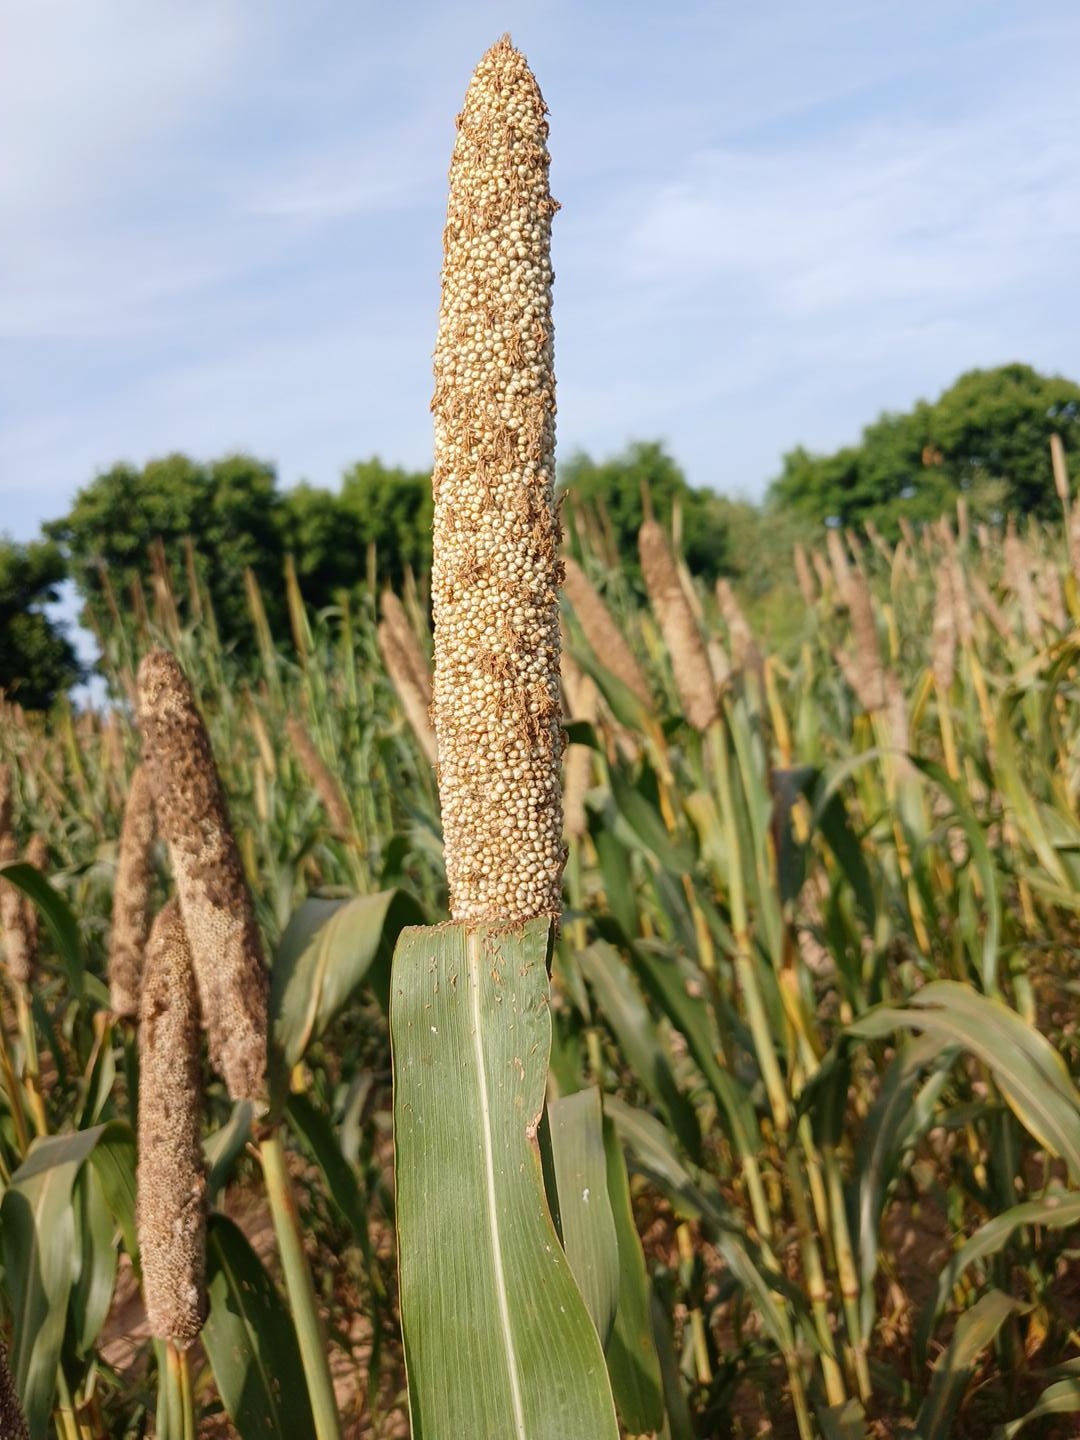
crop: pearl millet
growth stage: maturity
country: Senegal
